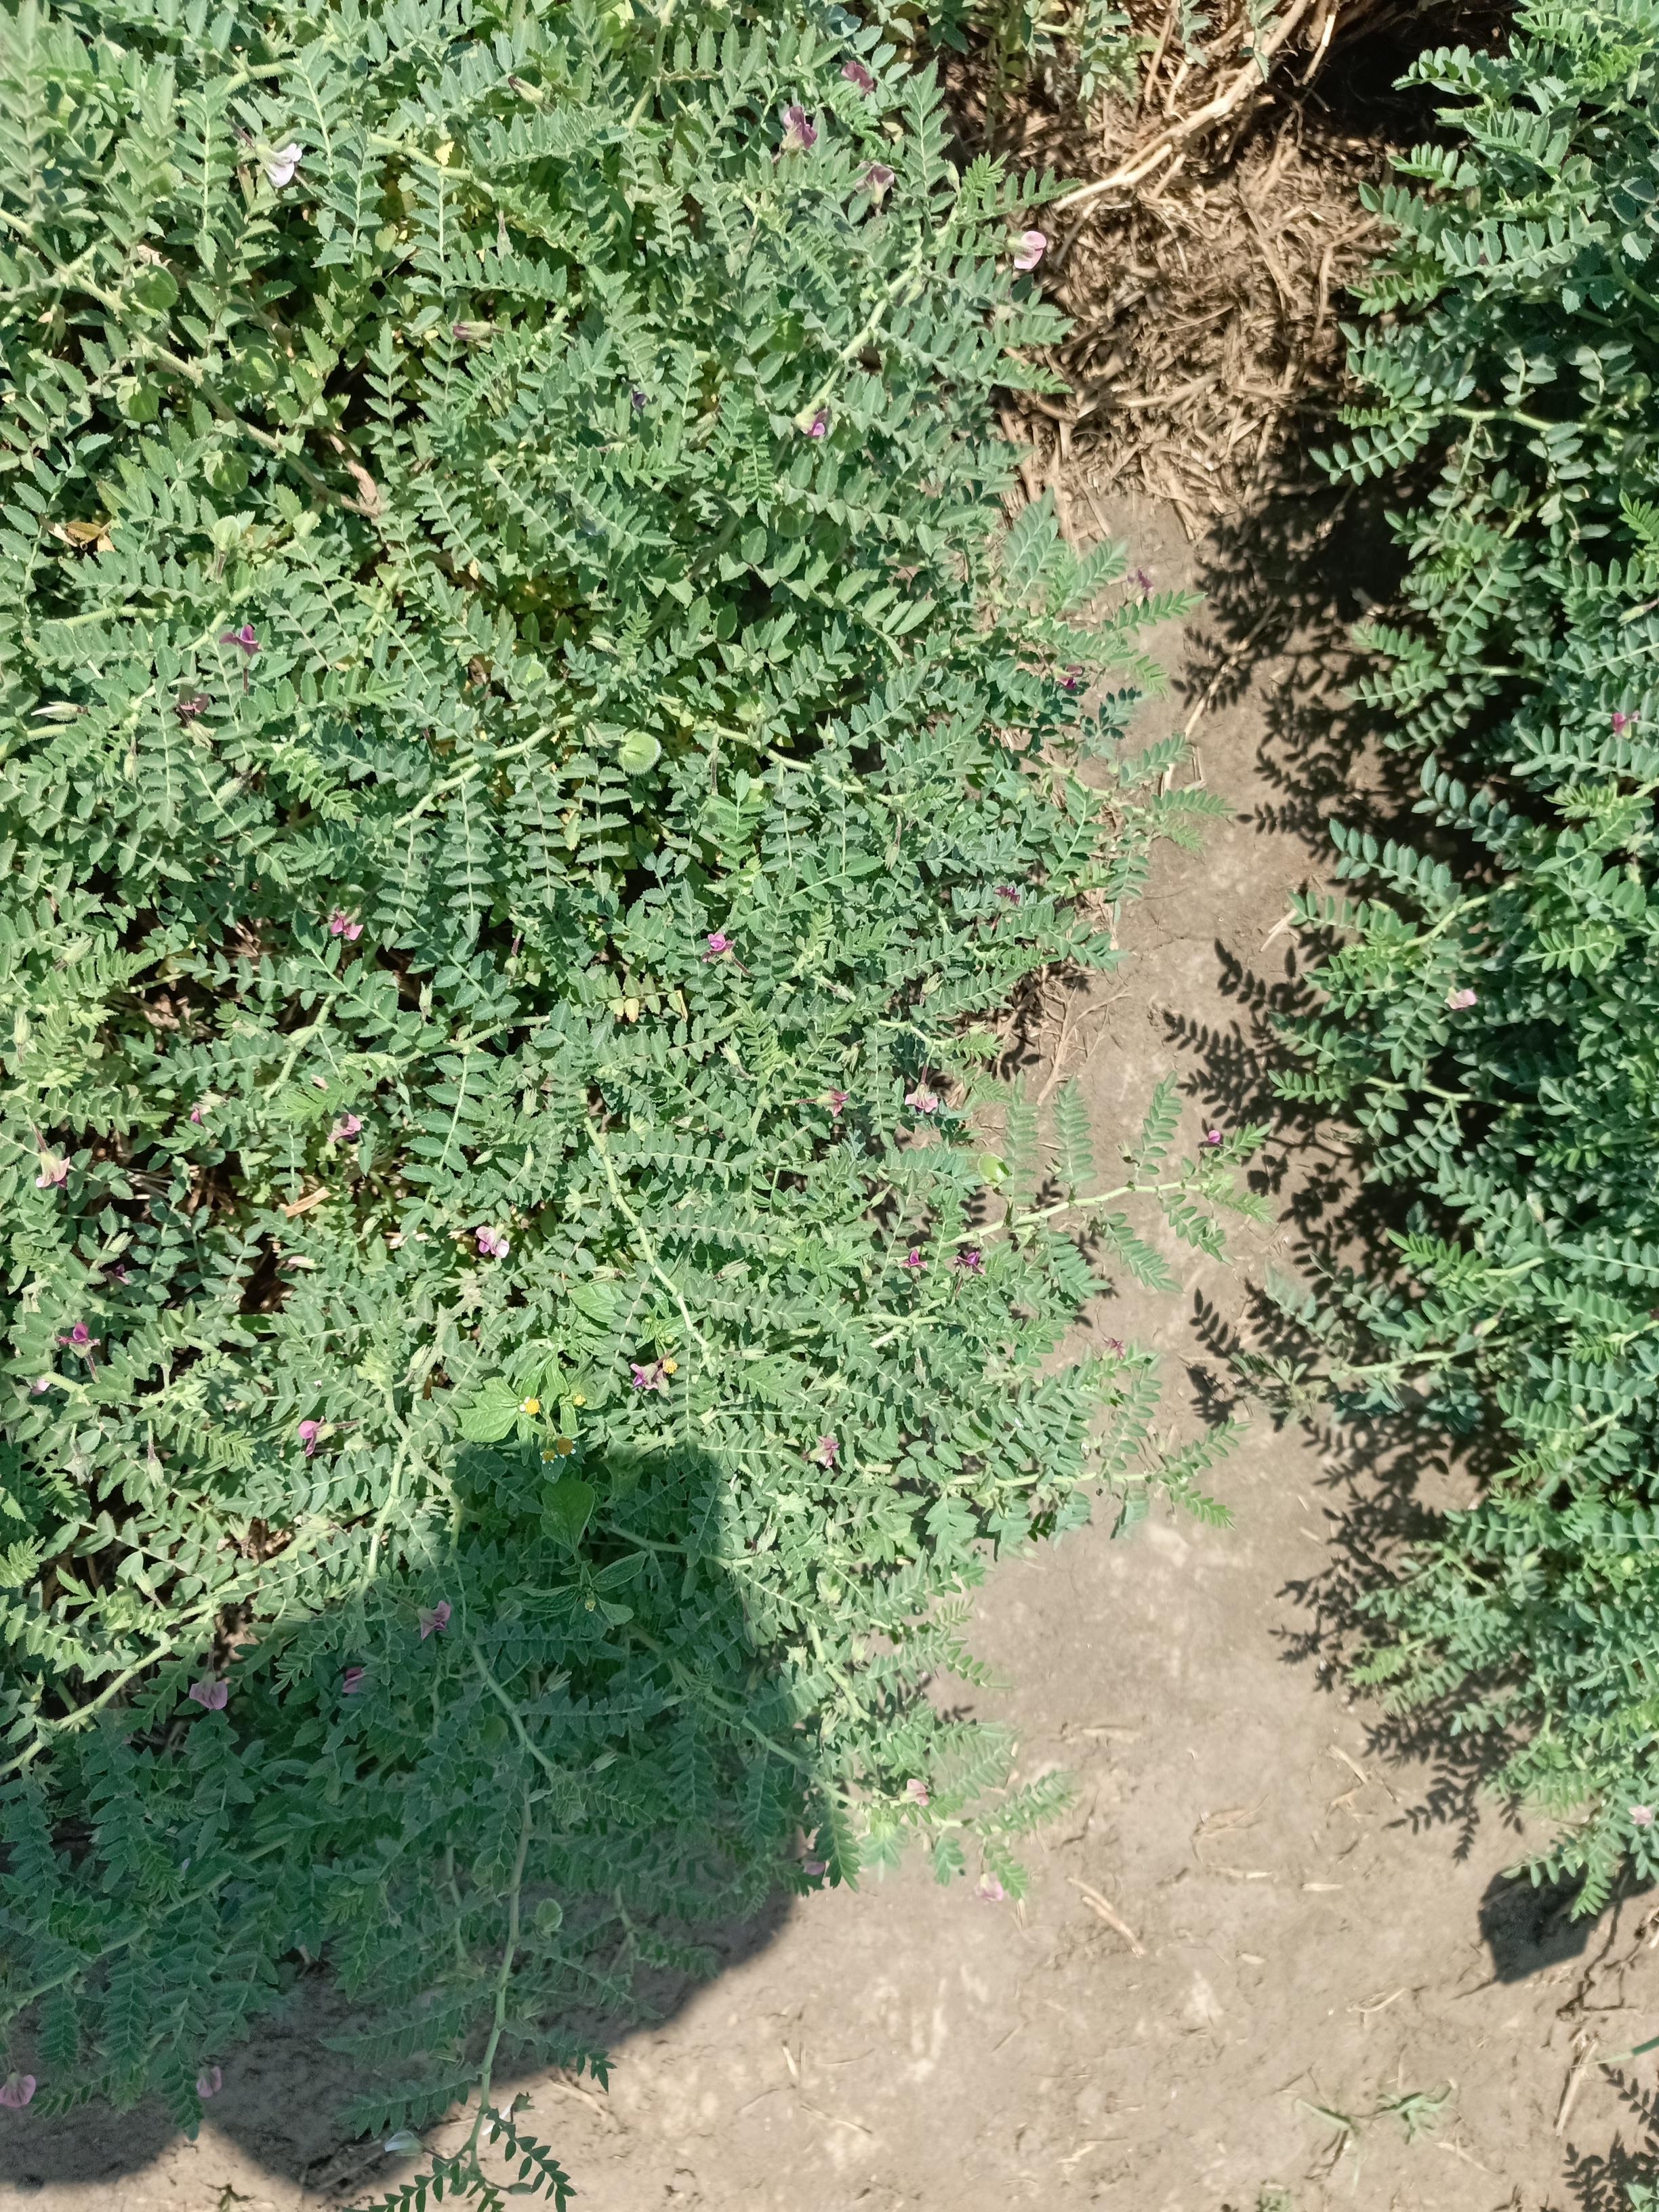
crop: chickpea
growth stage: development pod
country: Tanzania
